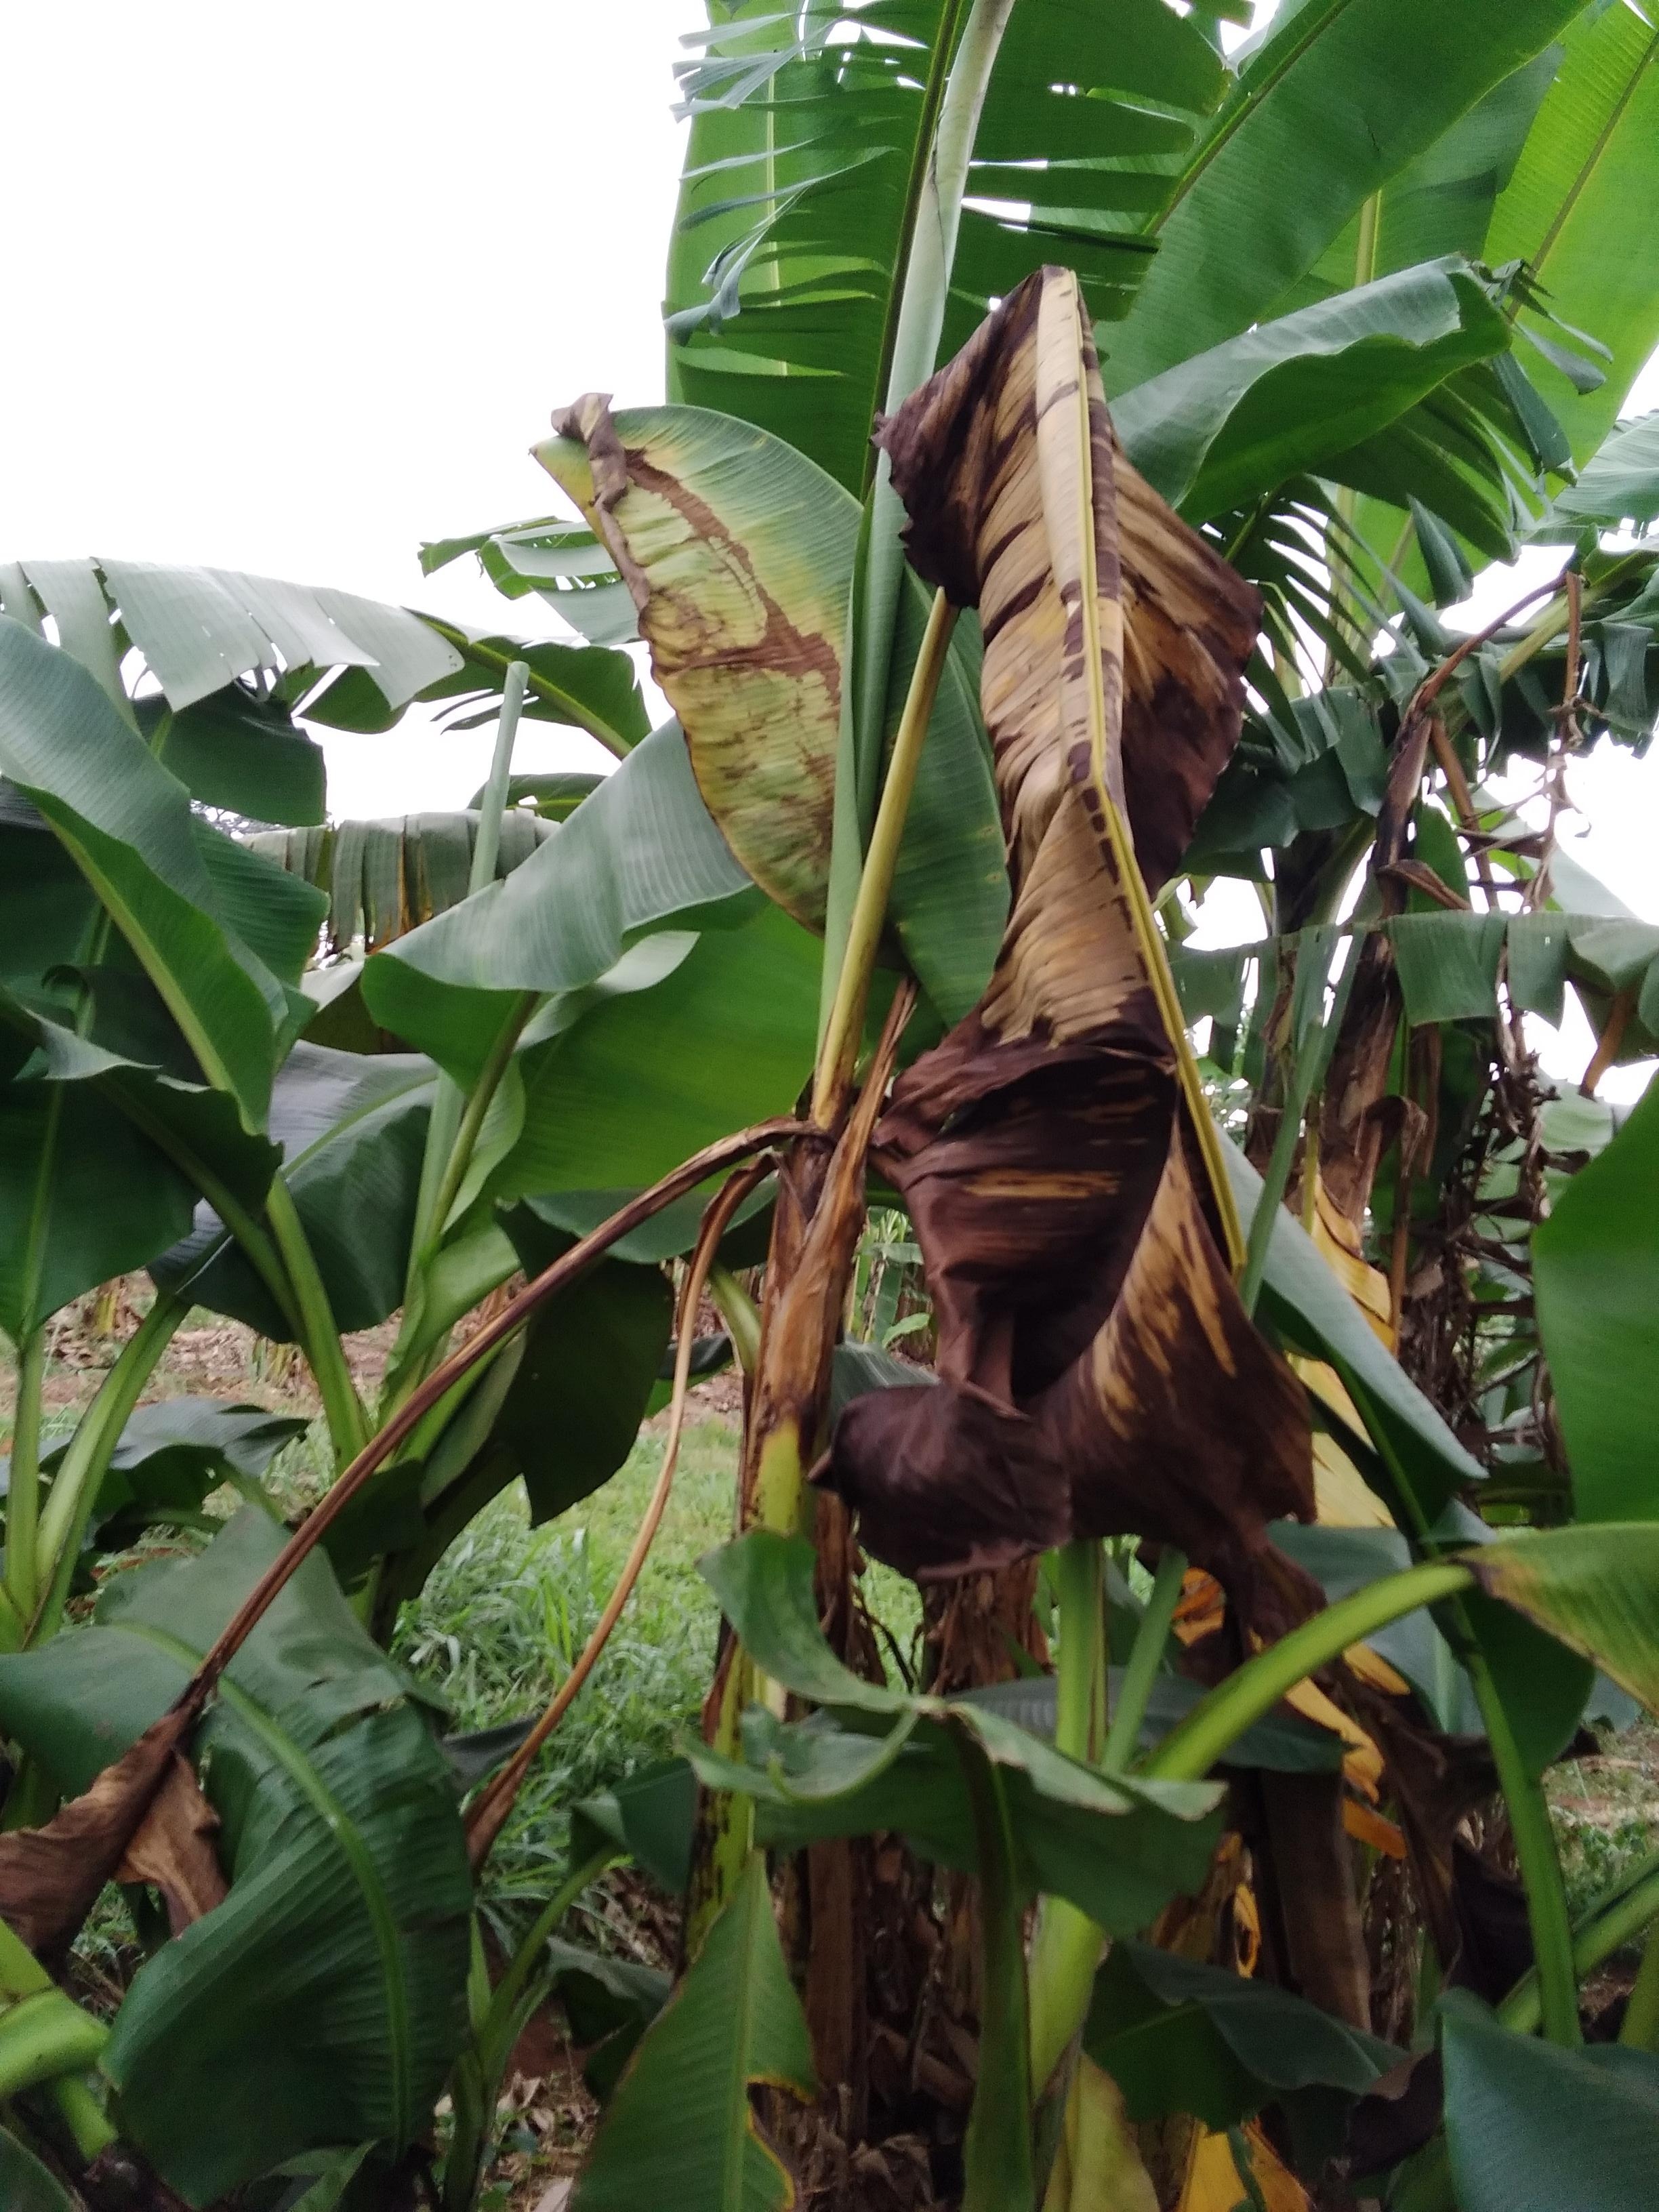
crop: banana
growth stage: vegetative
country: Uganda
